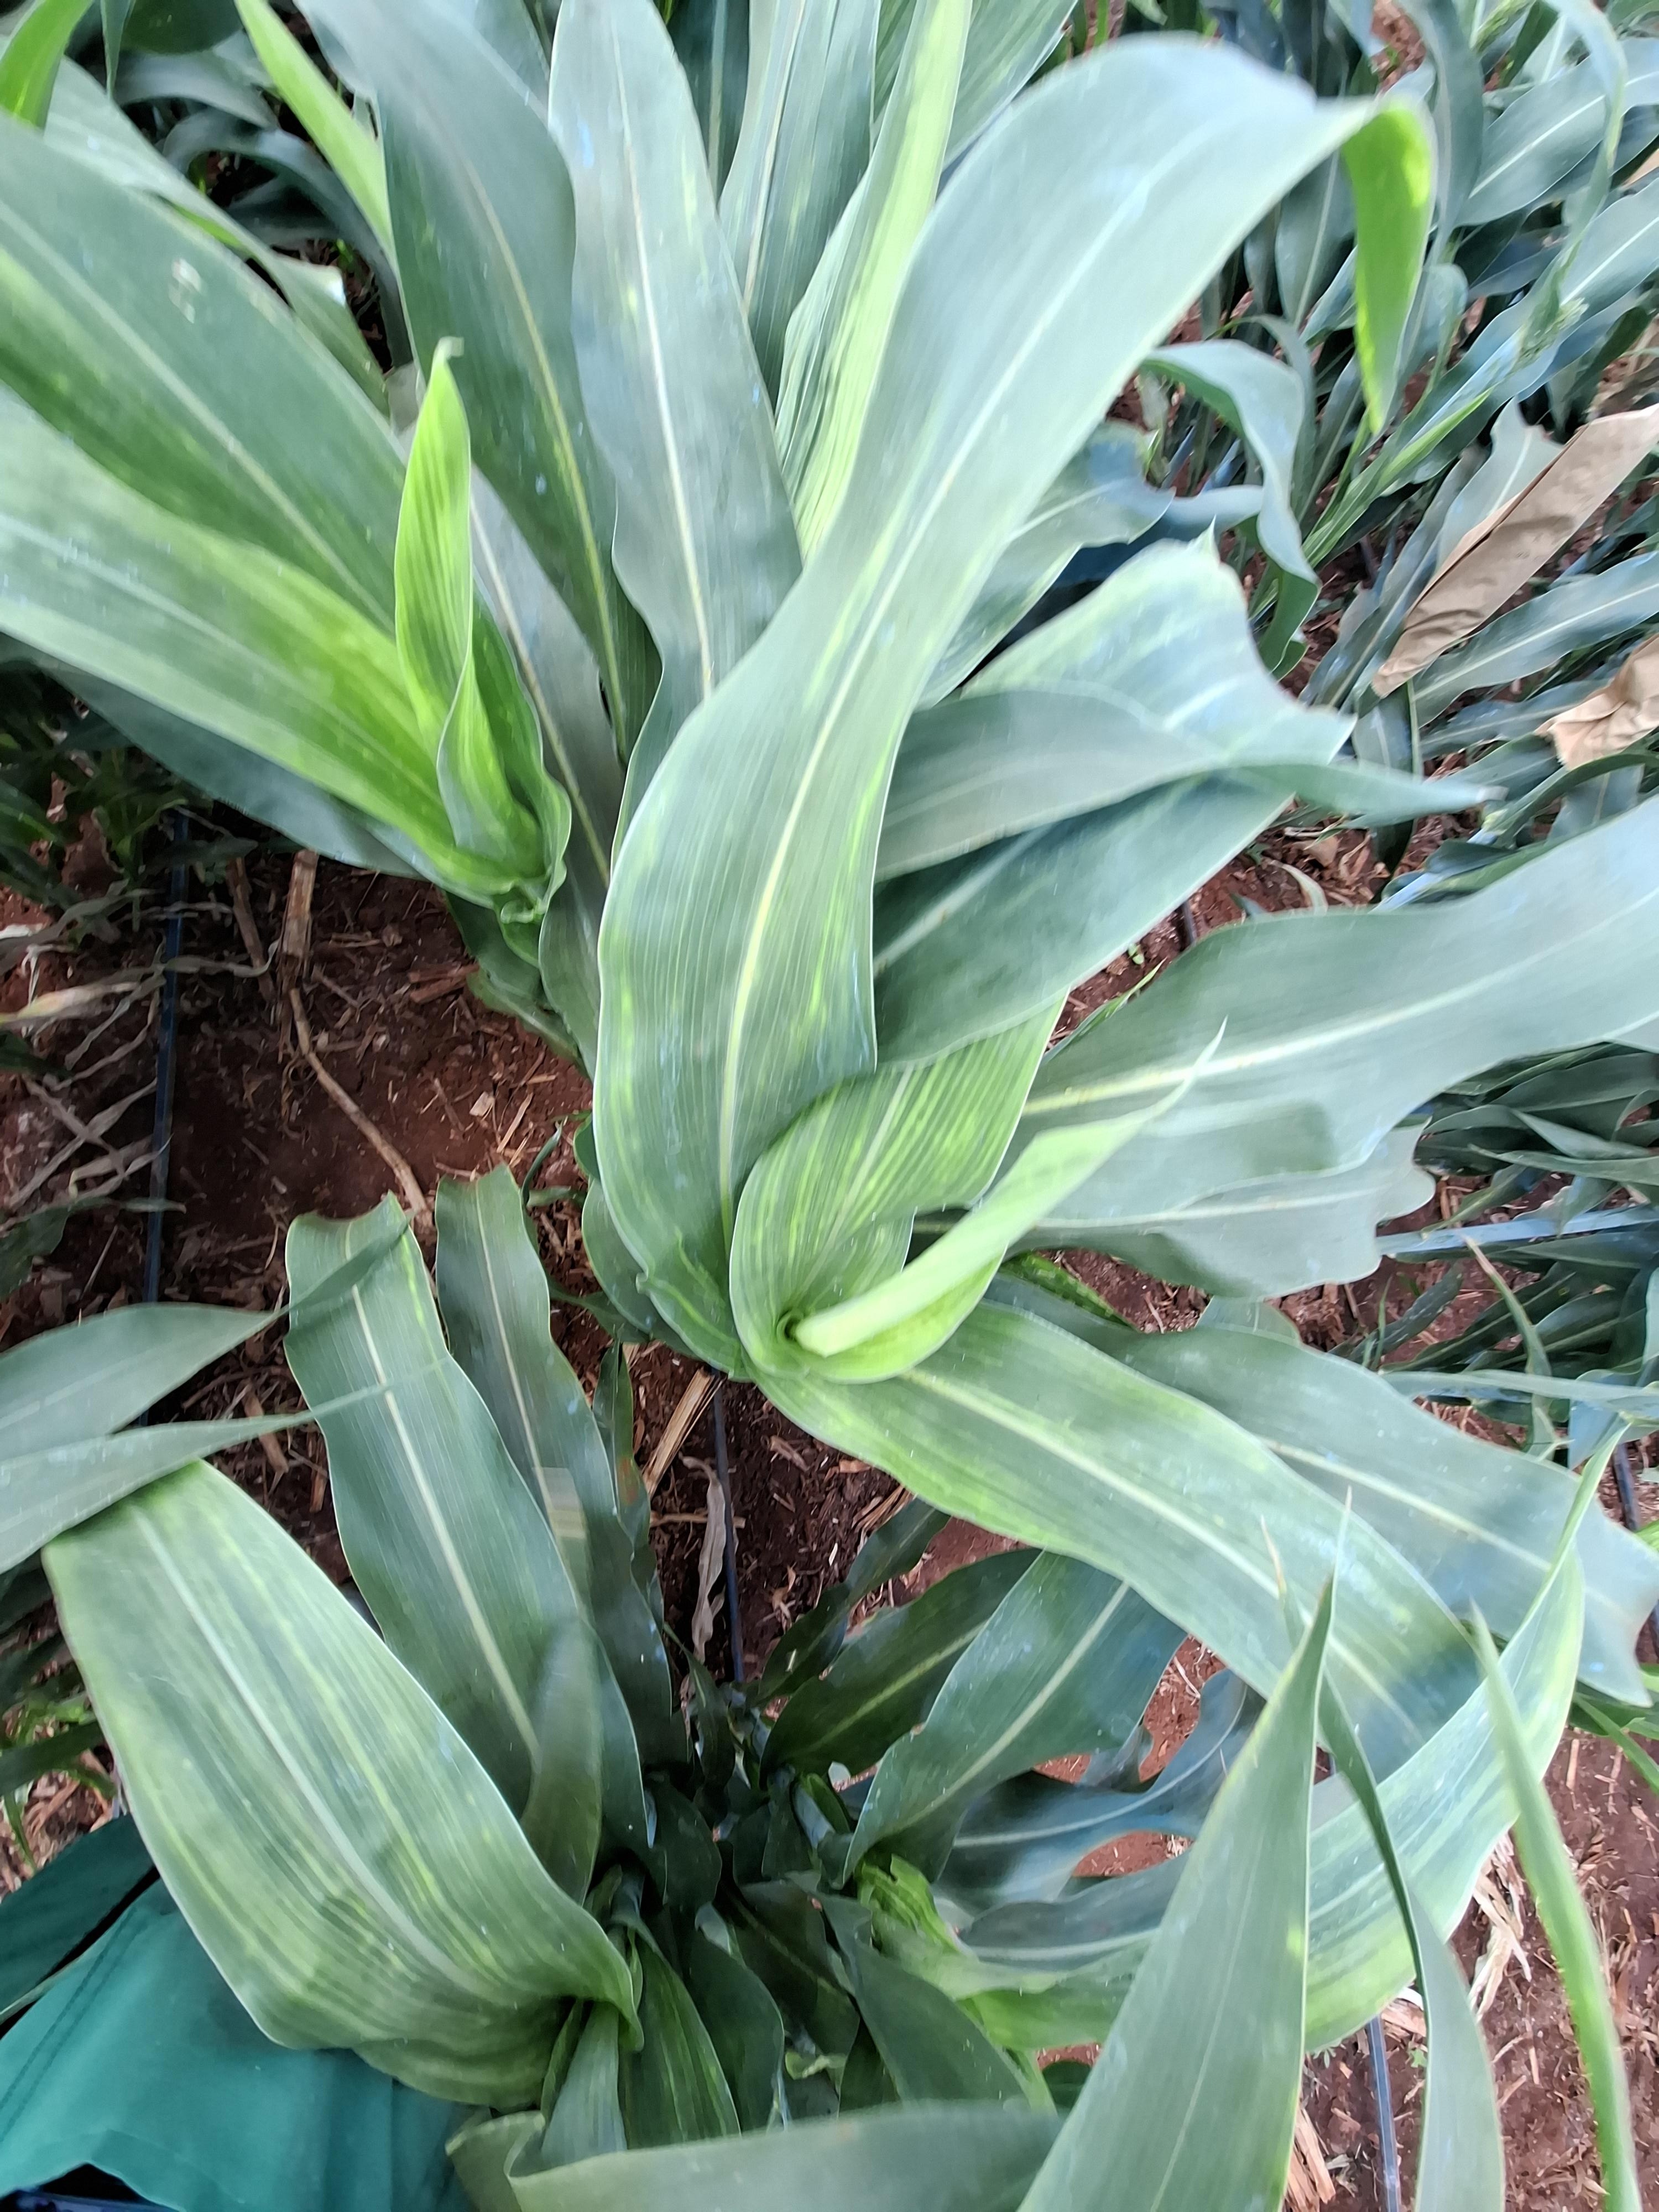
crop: sorghum
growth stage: heading tuber
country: Kenya
